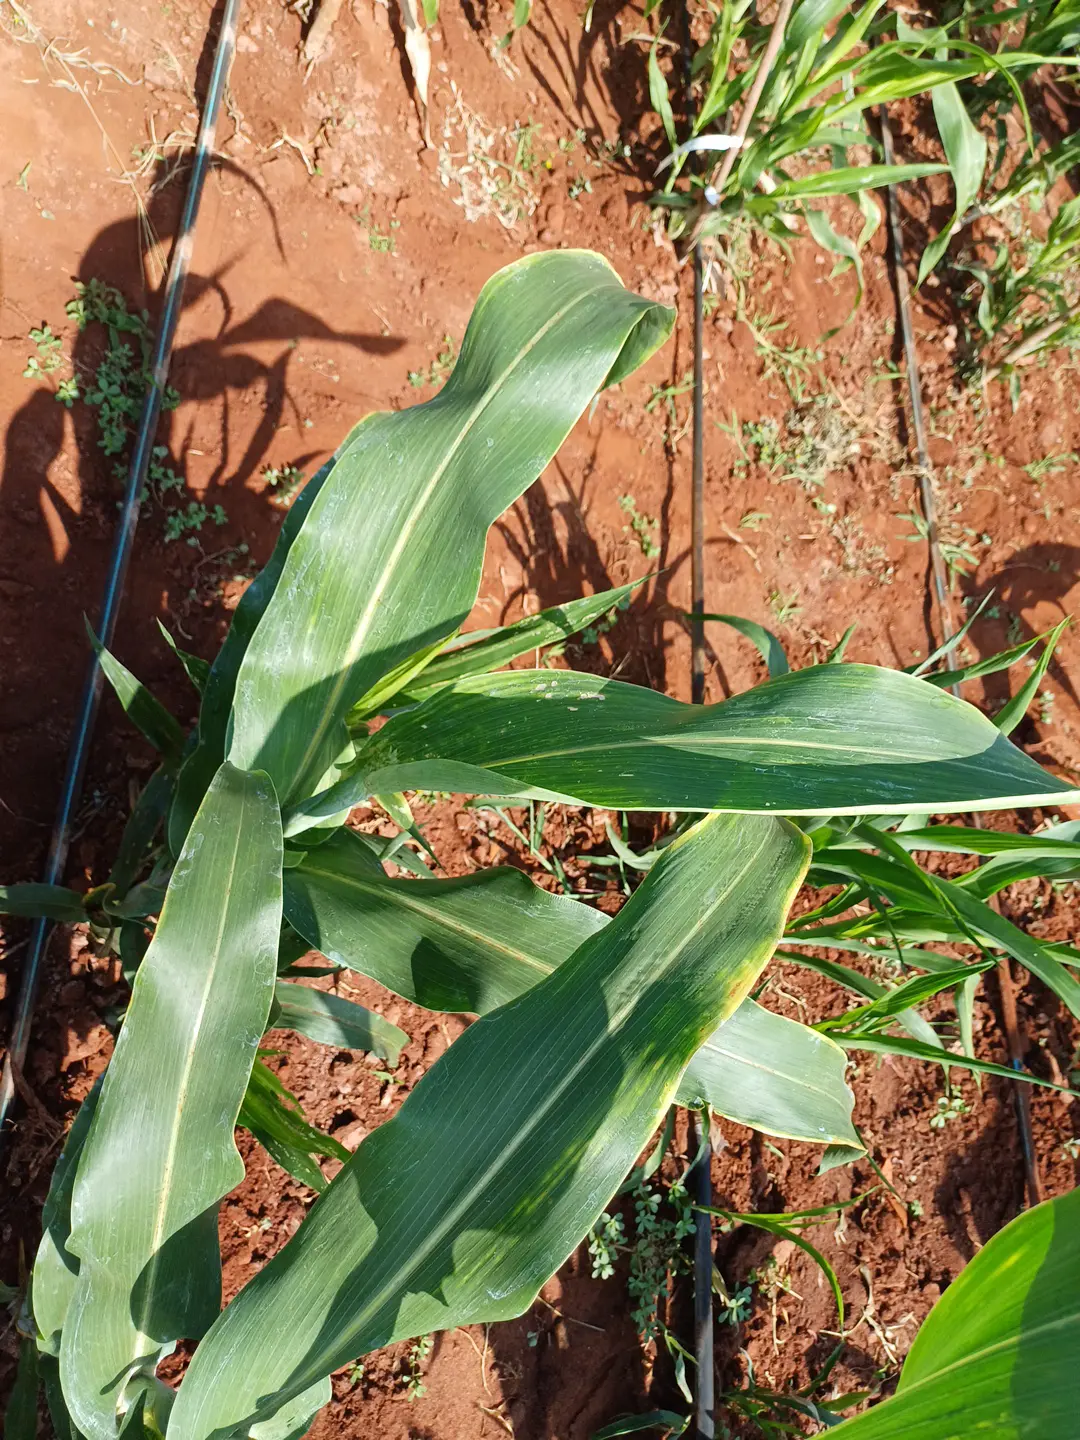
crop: sorghum
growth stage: heading tuber
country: Kenya
